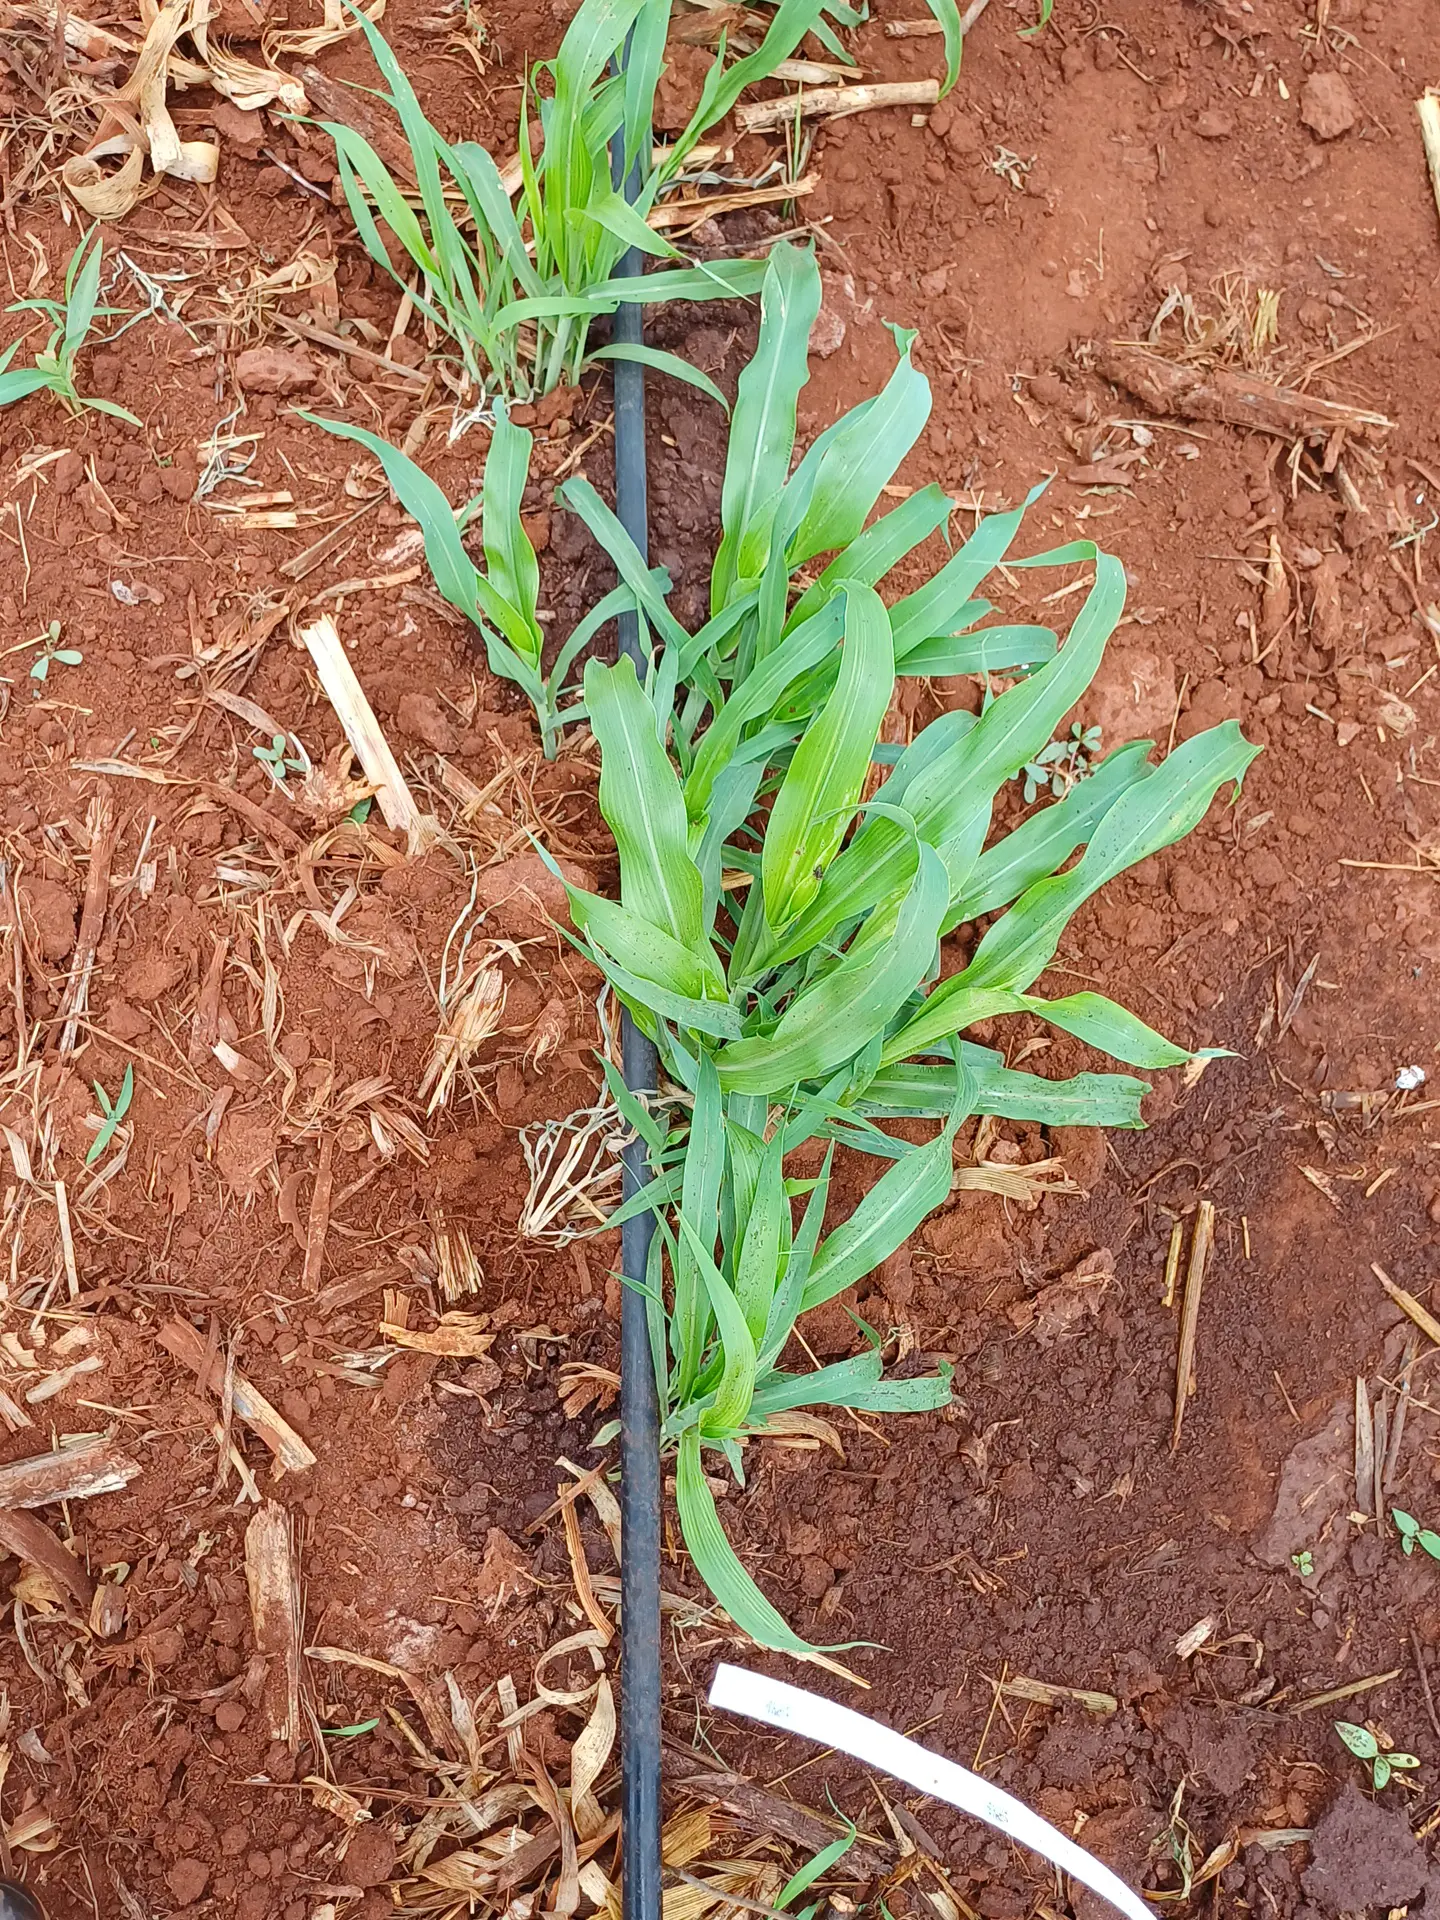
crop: sorghum
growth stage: vegetative
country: Kenya
